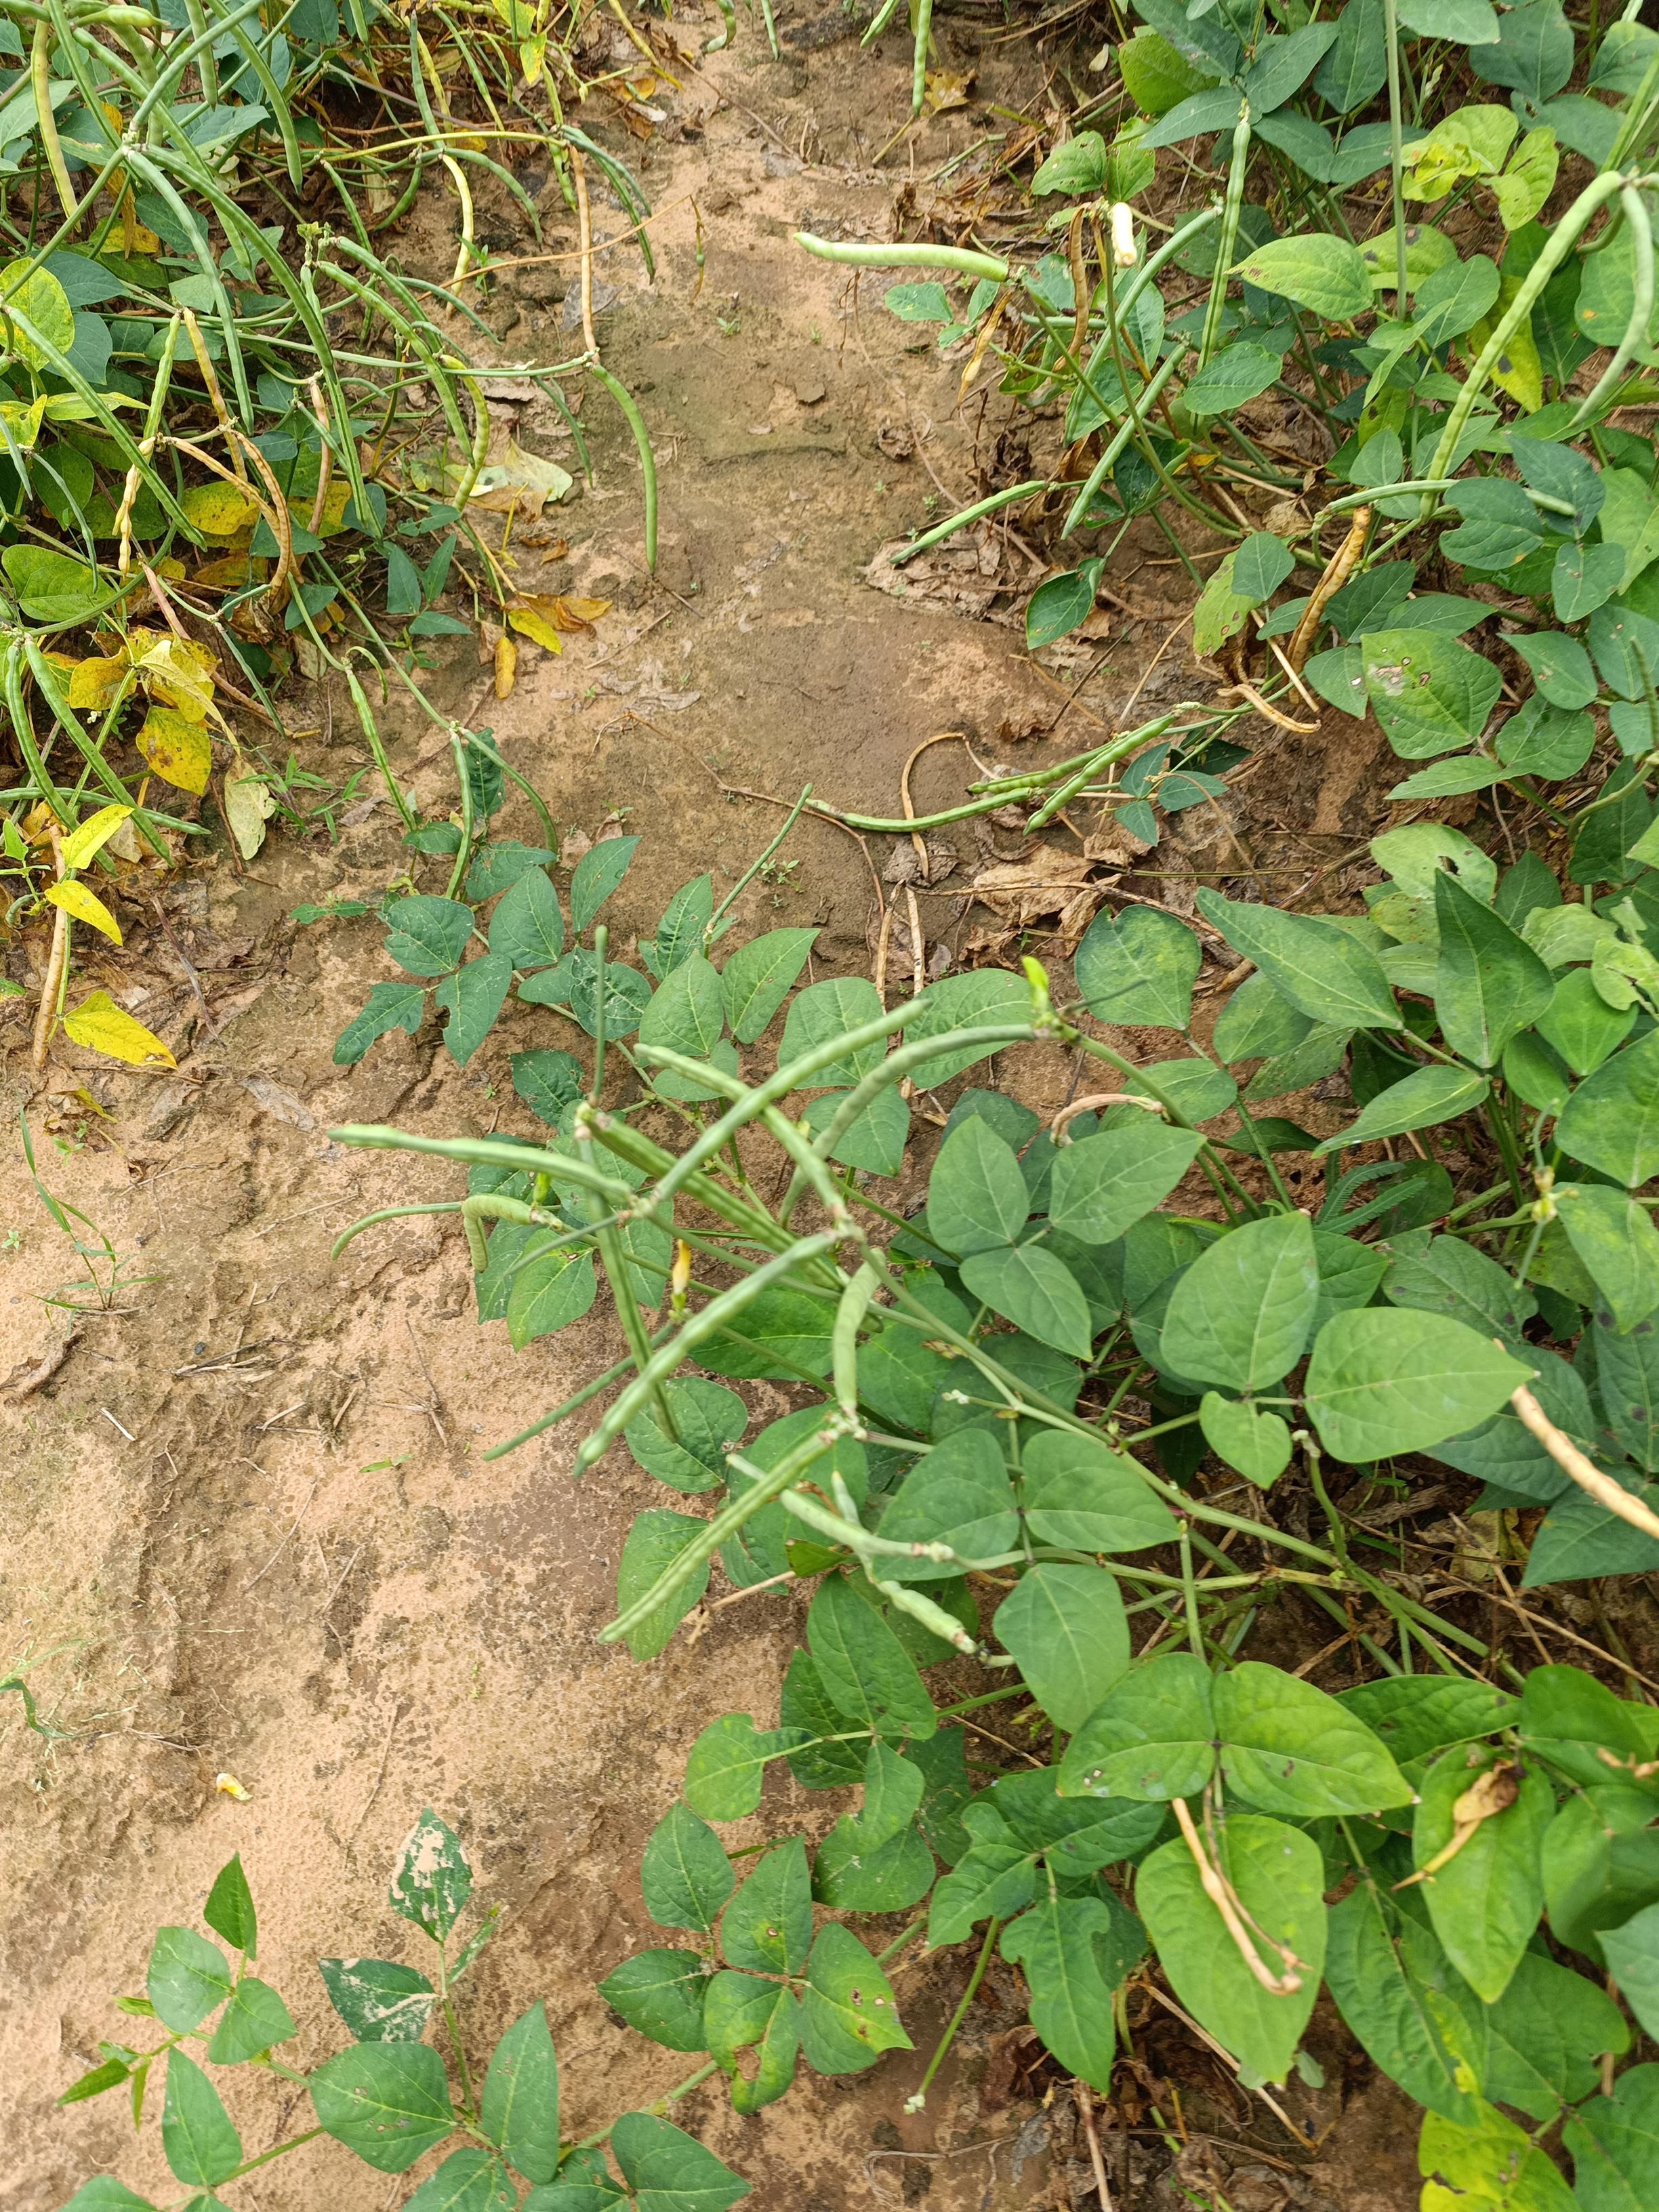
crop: cowpea
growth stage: maturity
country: Nigeria
